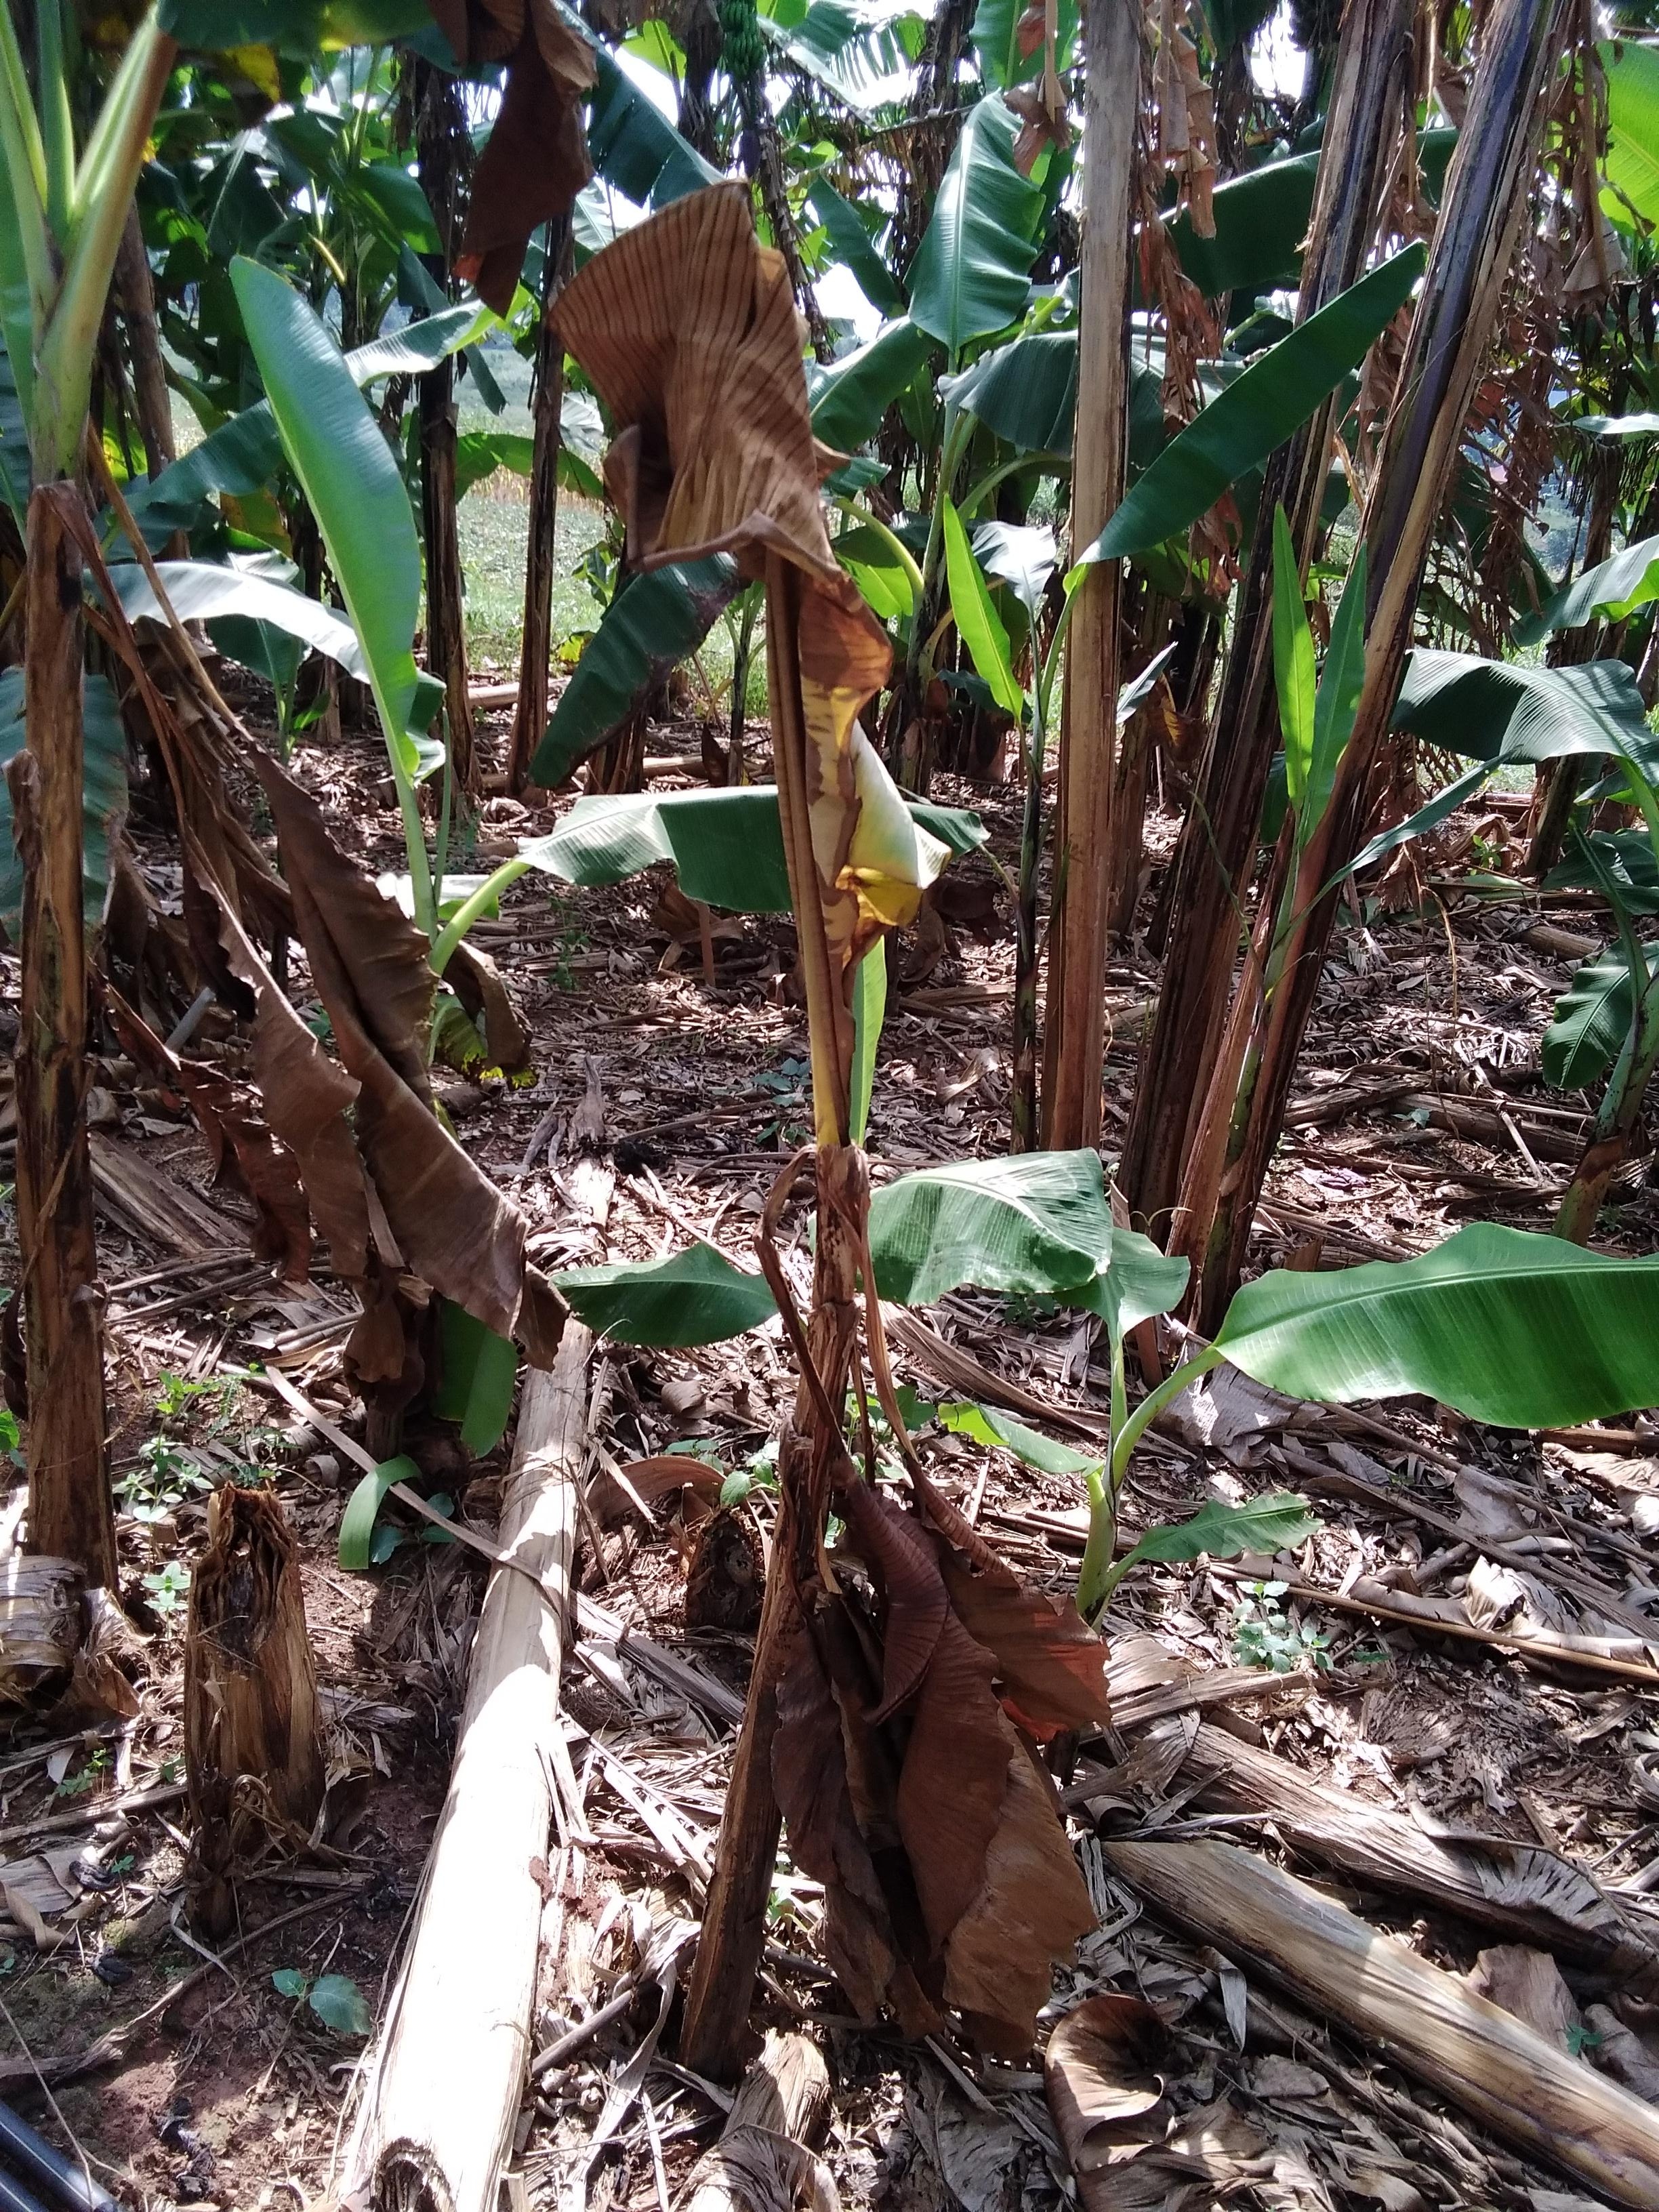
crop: banana
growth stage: vegetative
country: Uganda
